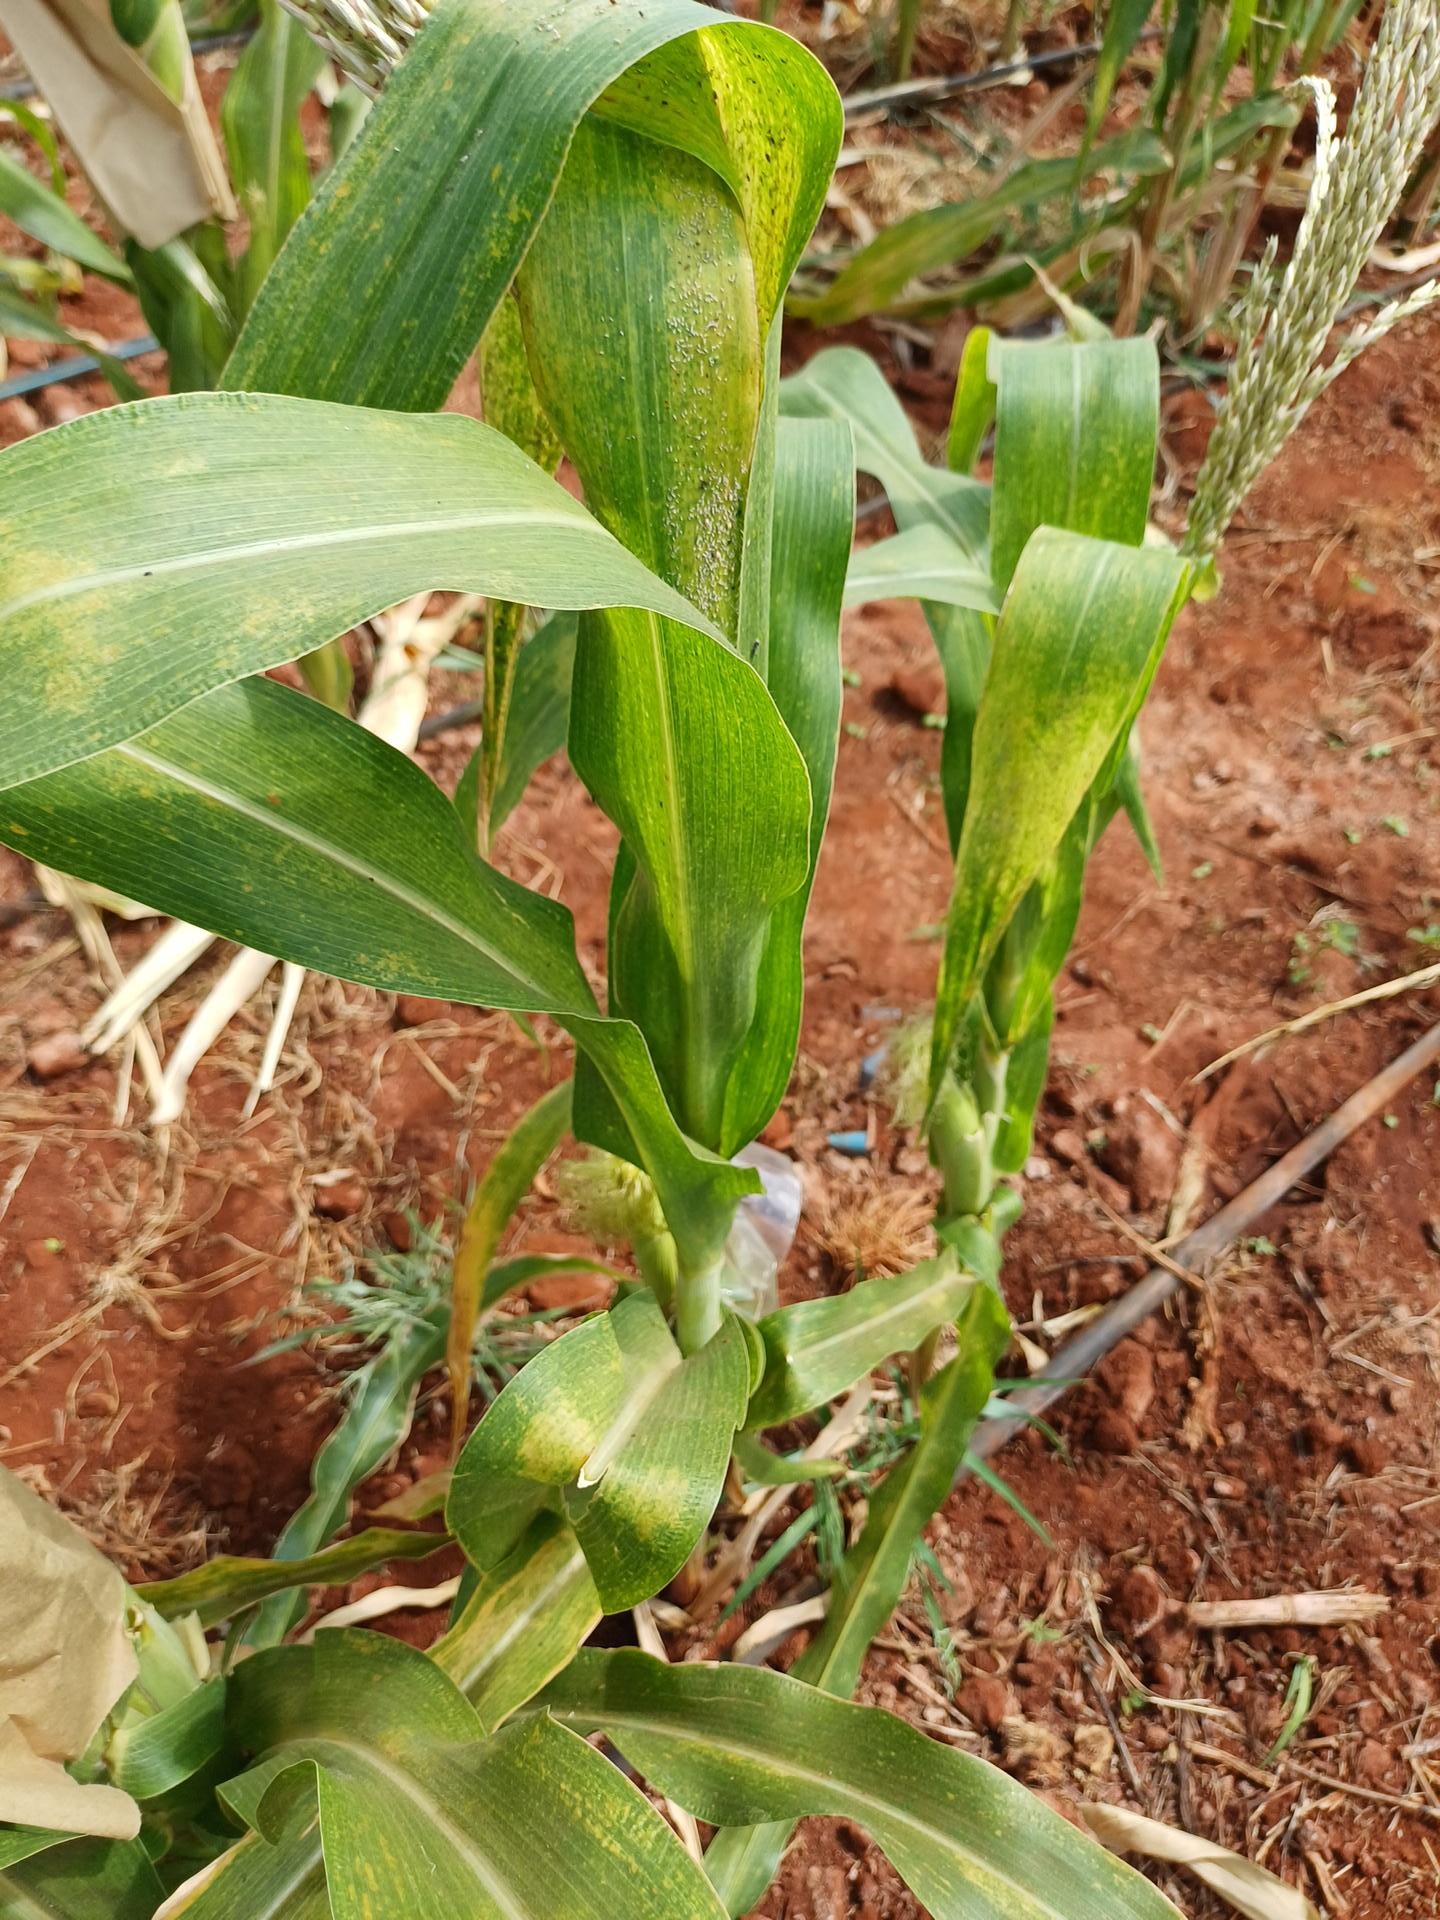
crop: maize
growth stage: flowering
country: Kenya
